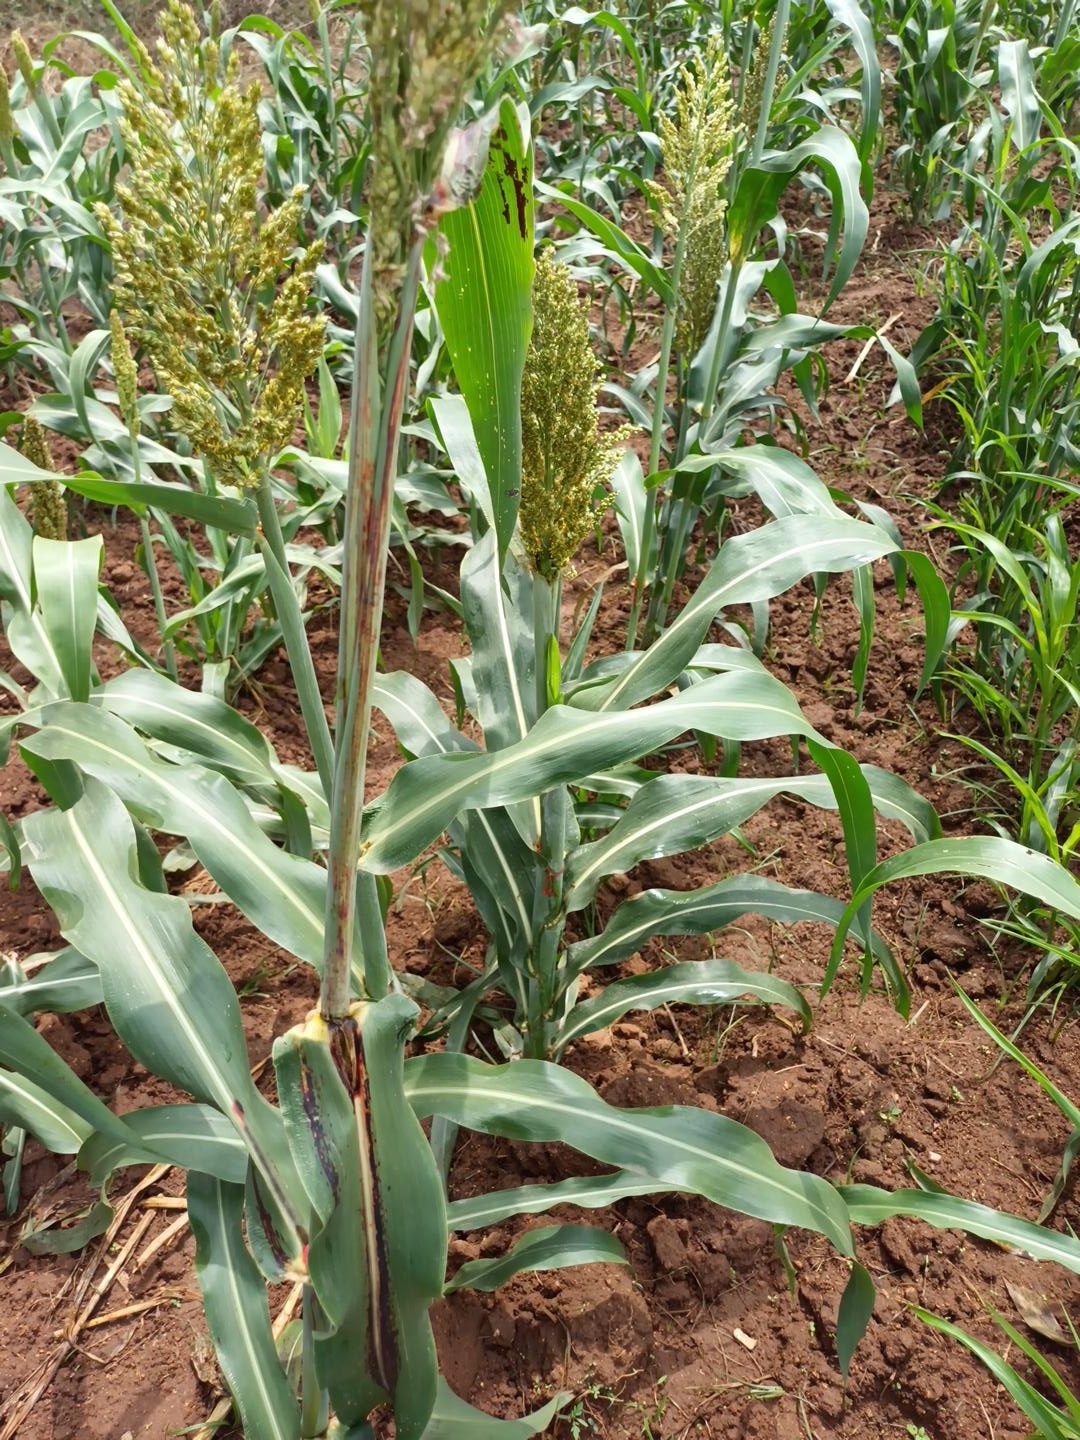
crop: sorghum
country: Kenya
